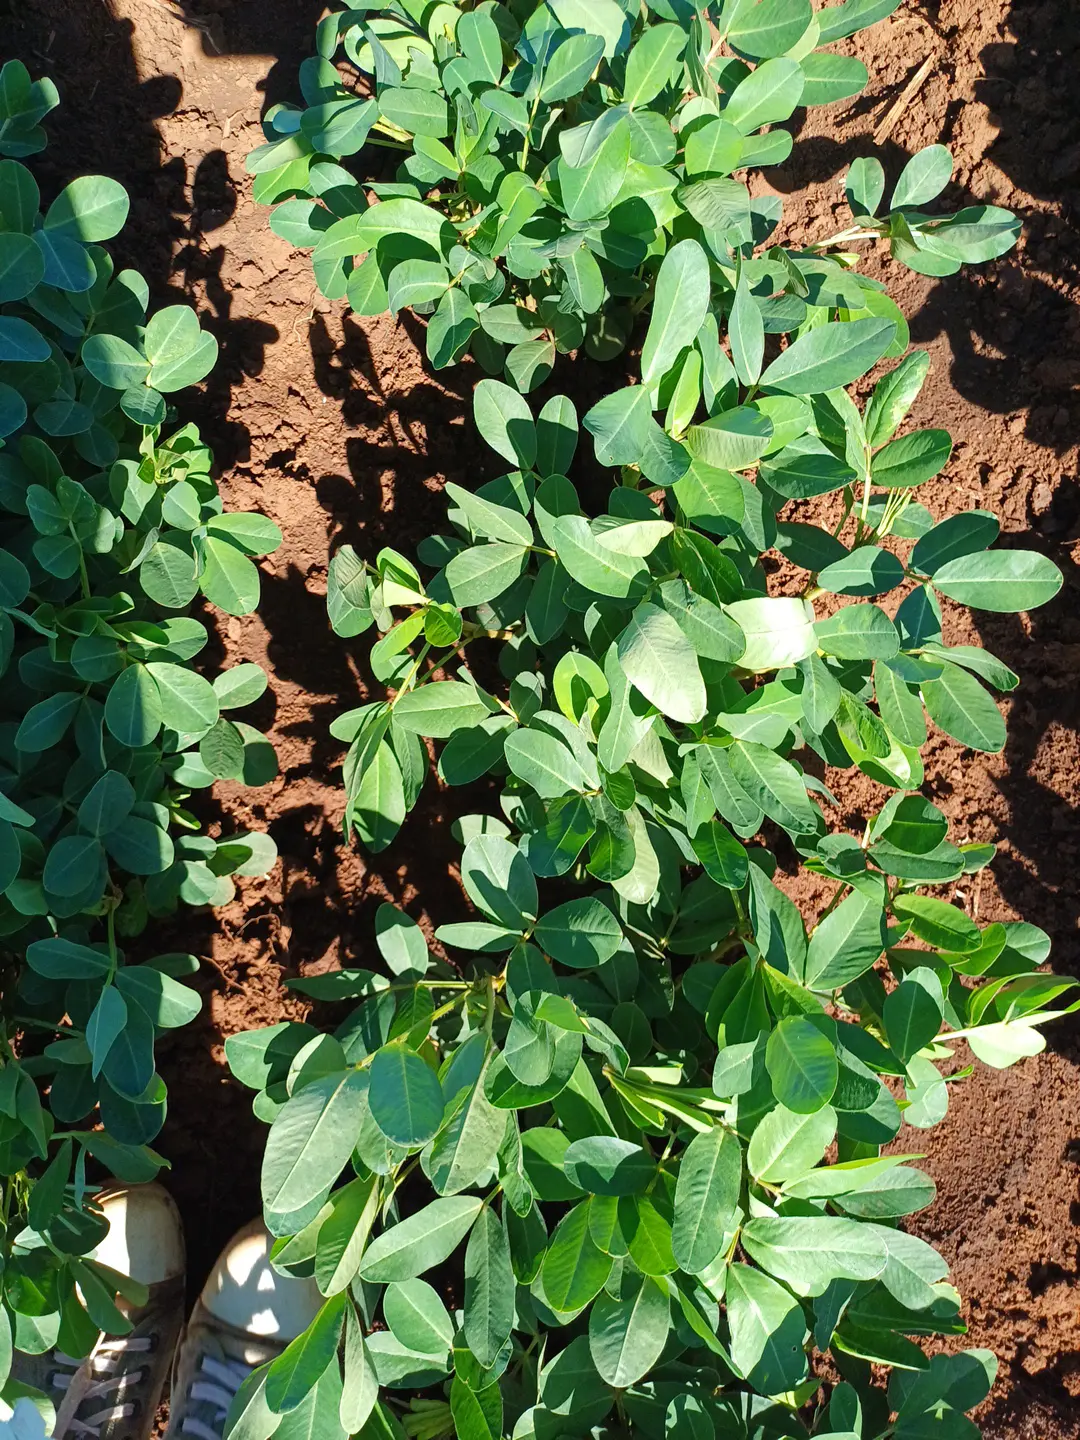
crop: groundnut
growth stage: flowering
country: Kenya
